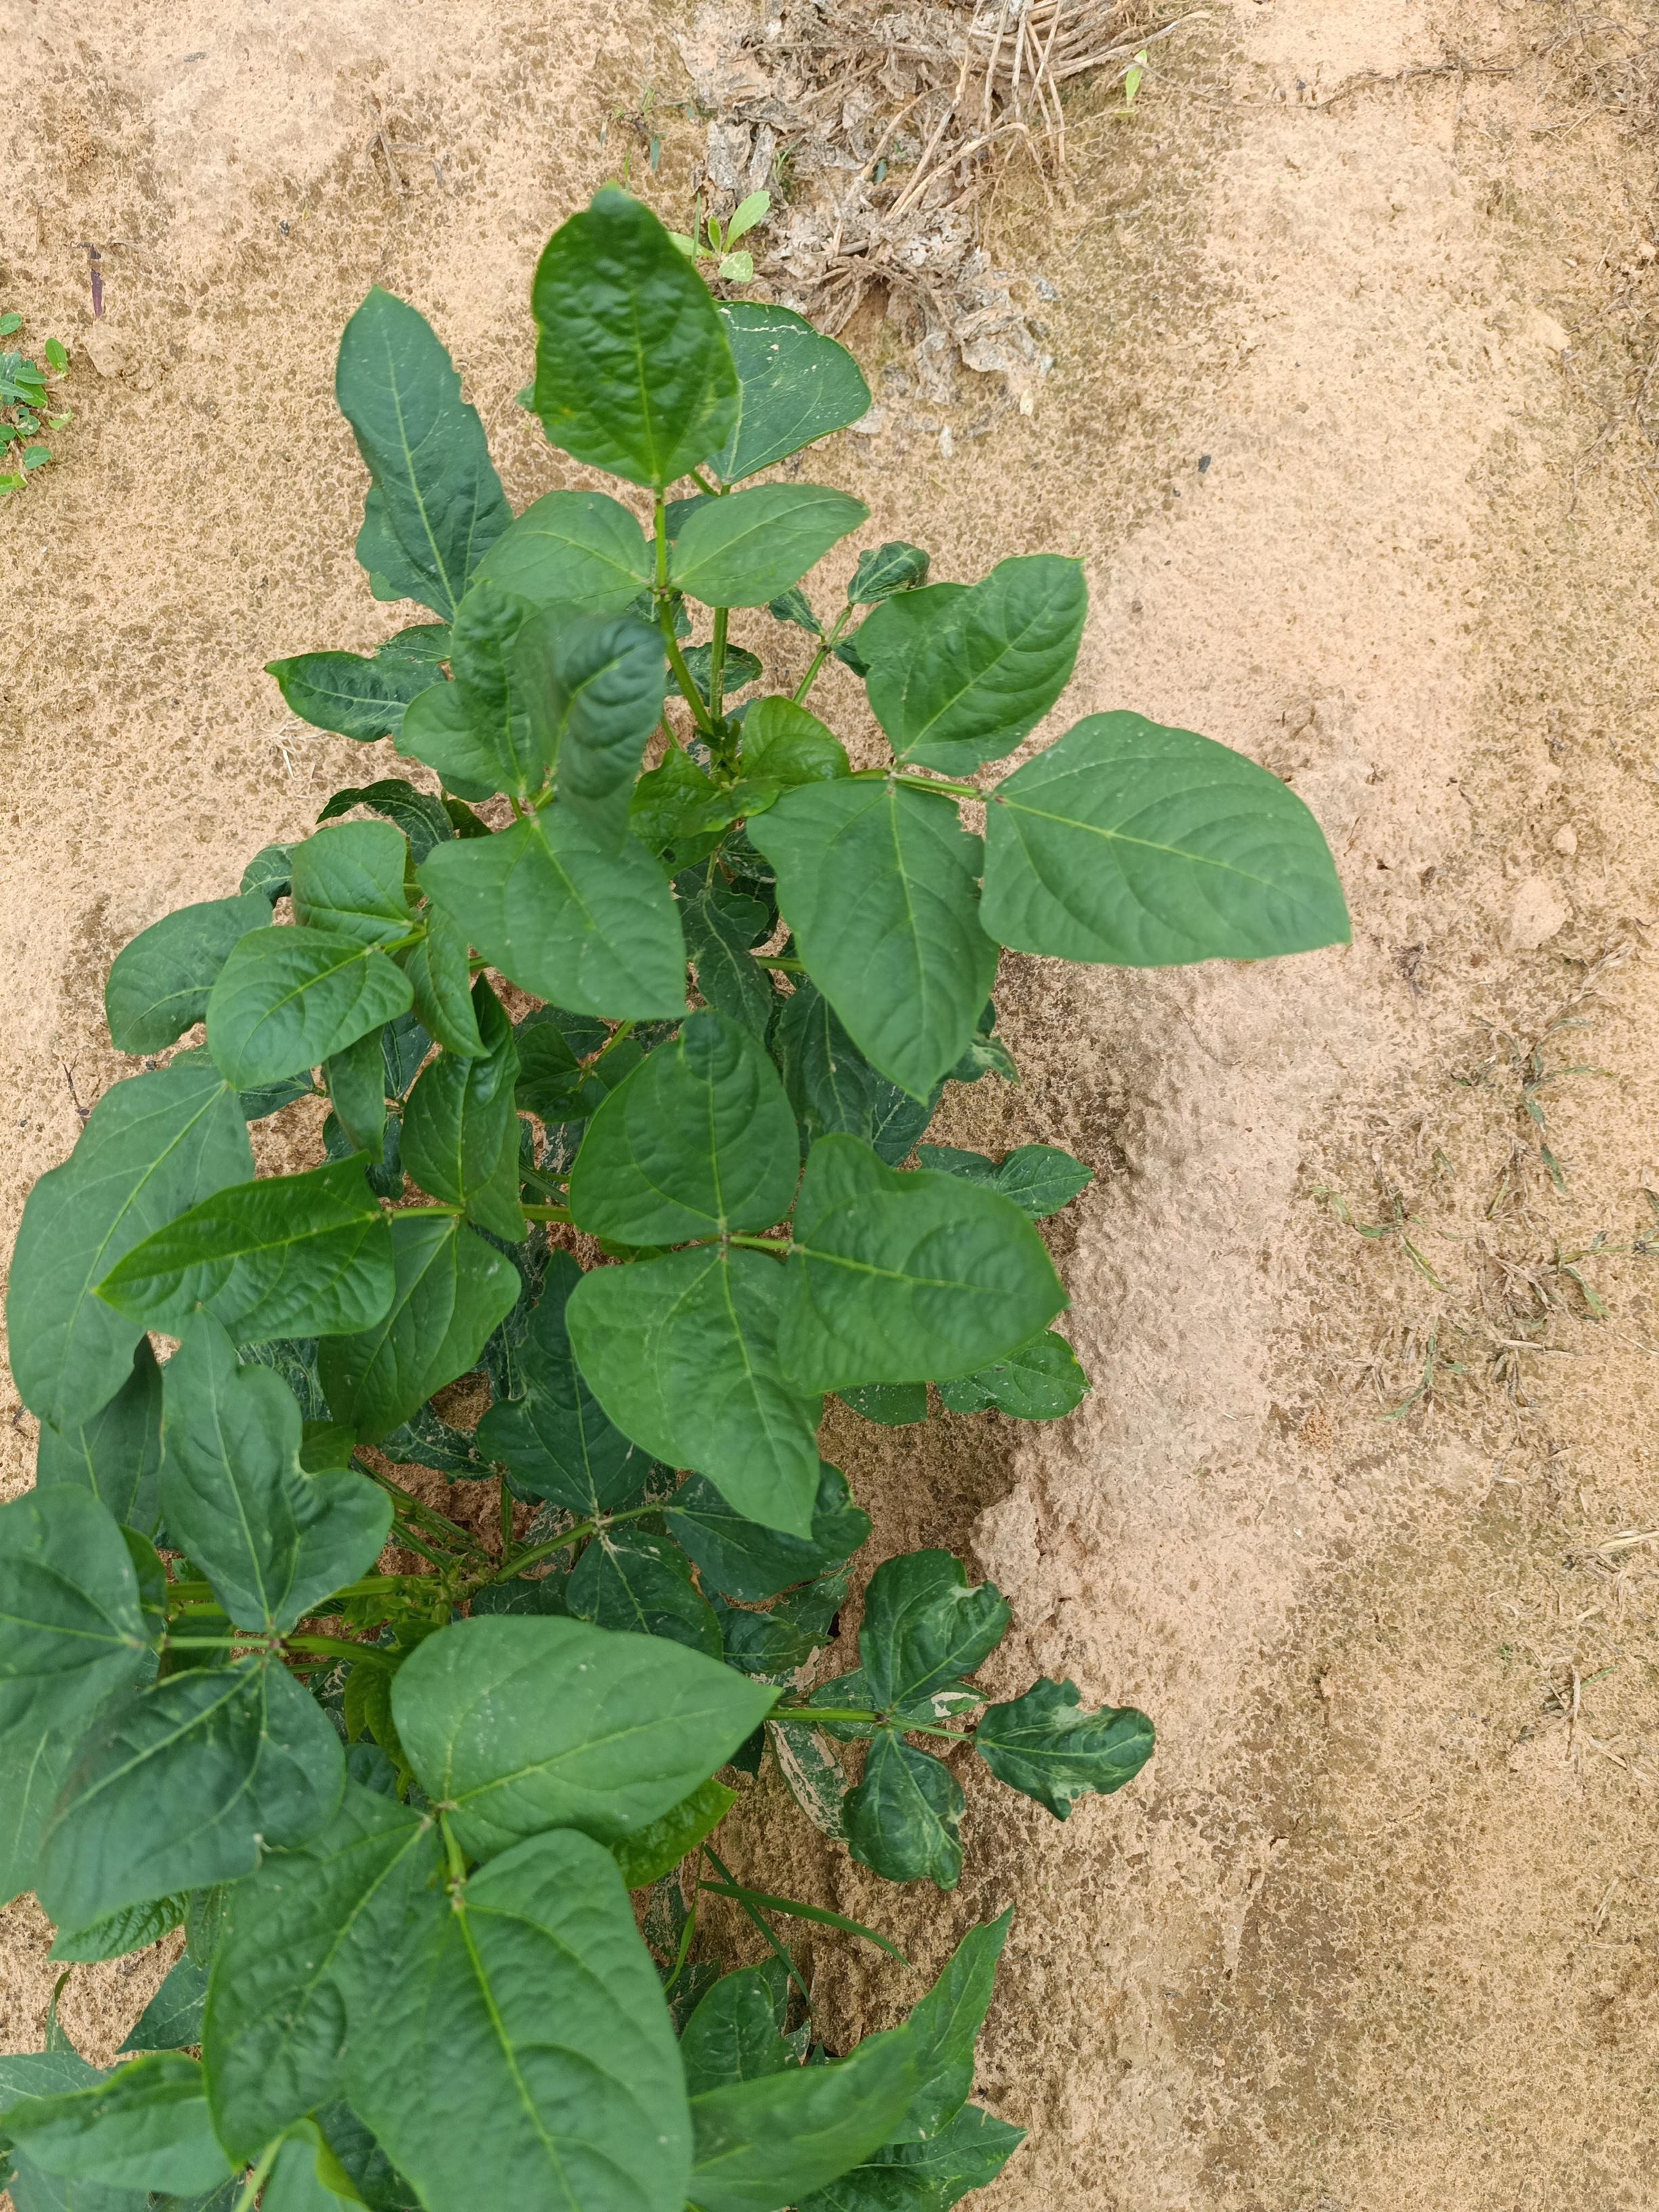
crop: cowpea
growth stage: emergence
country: Nigeria
